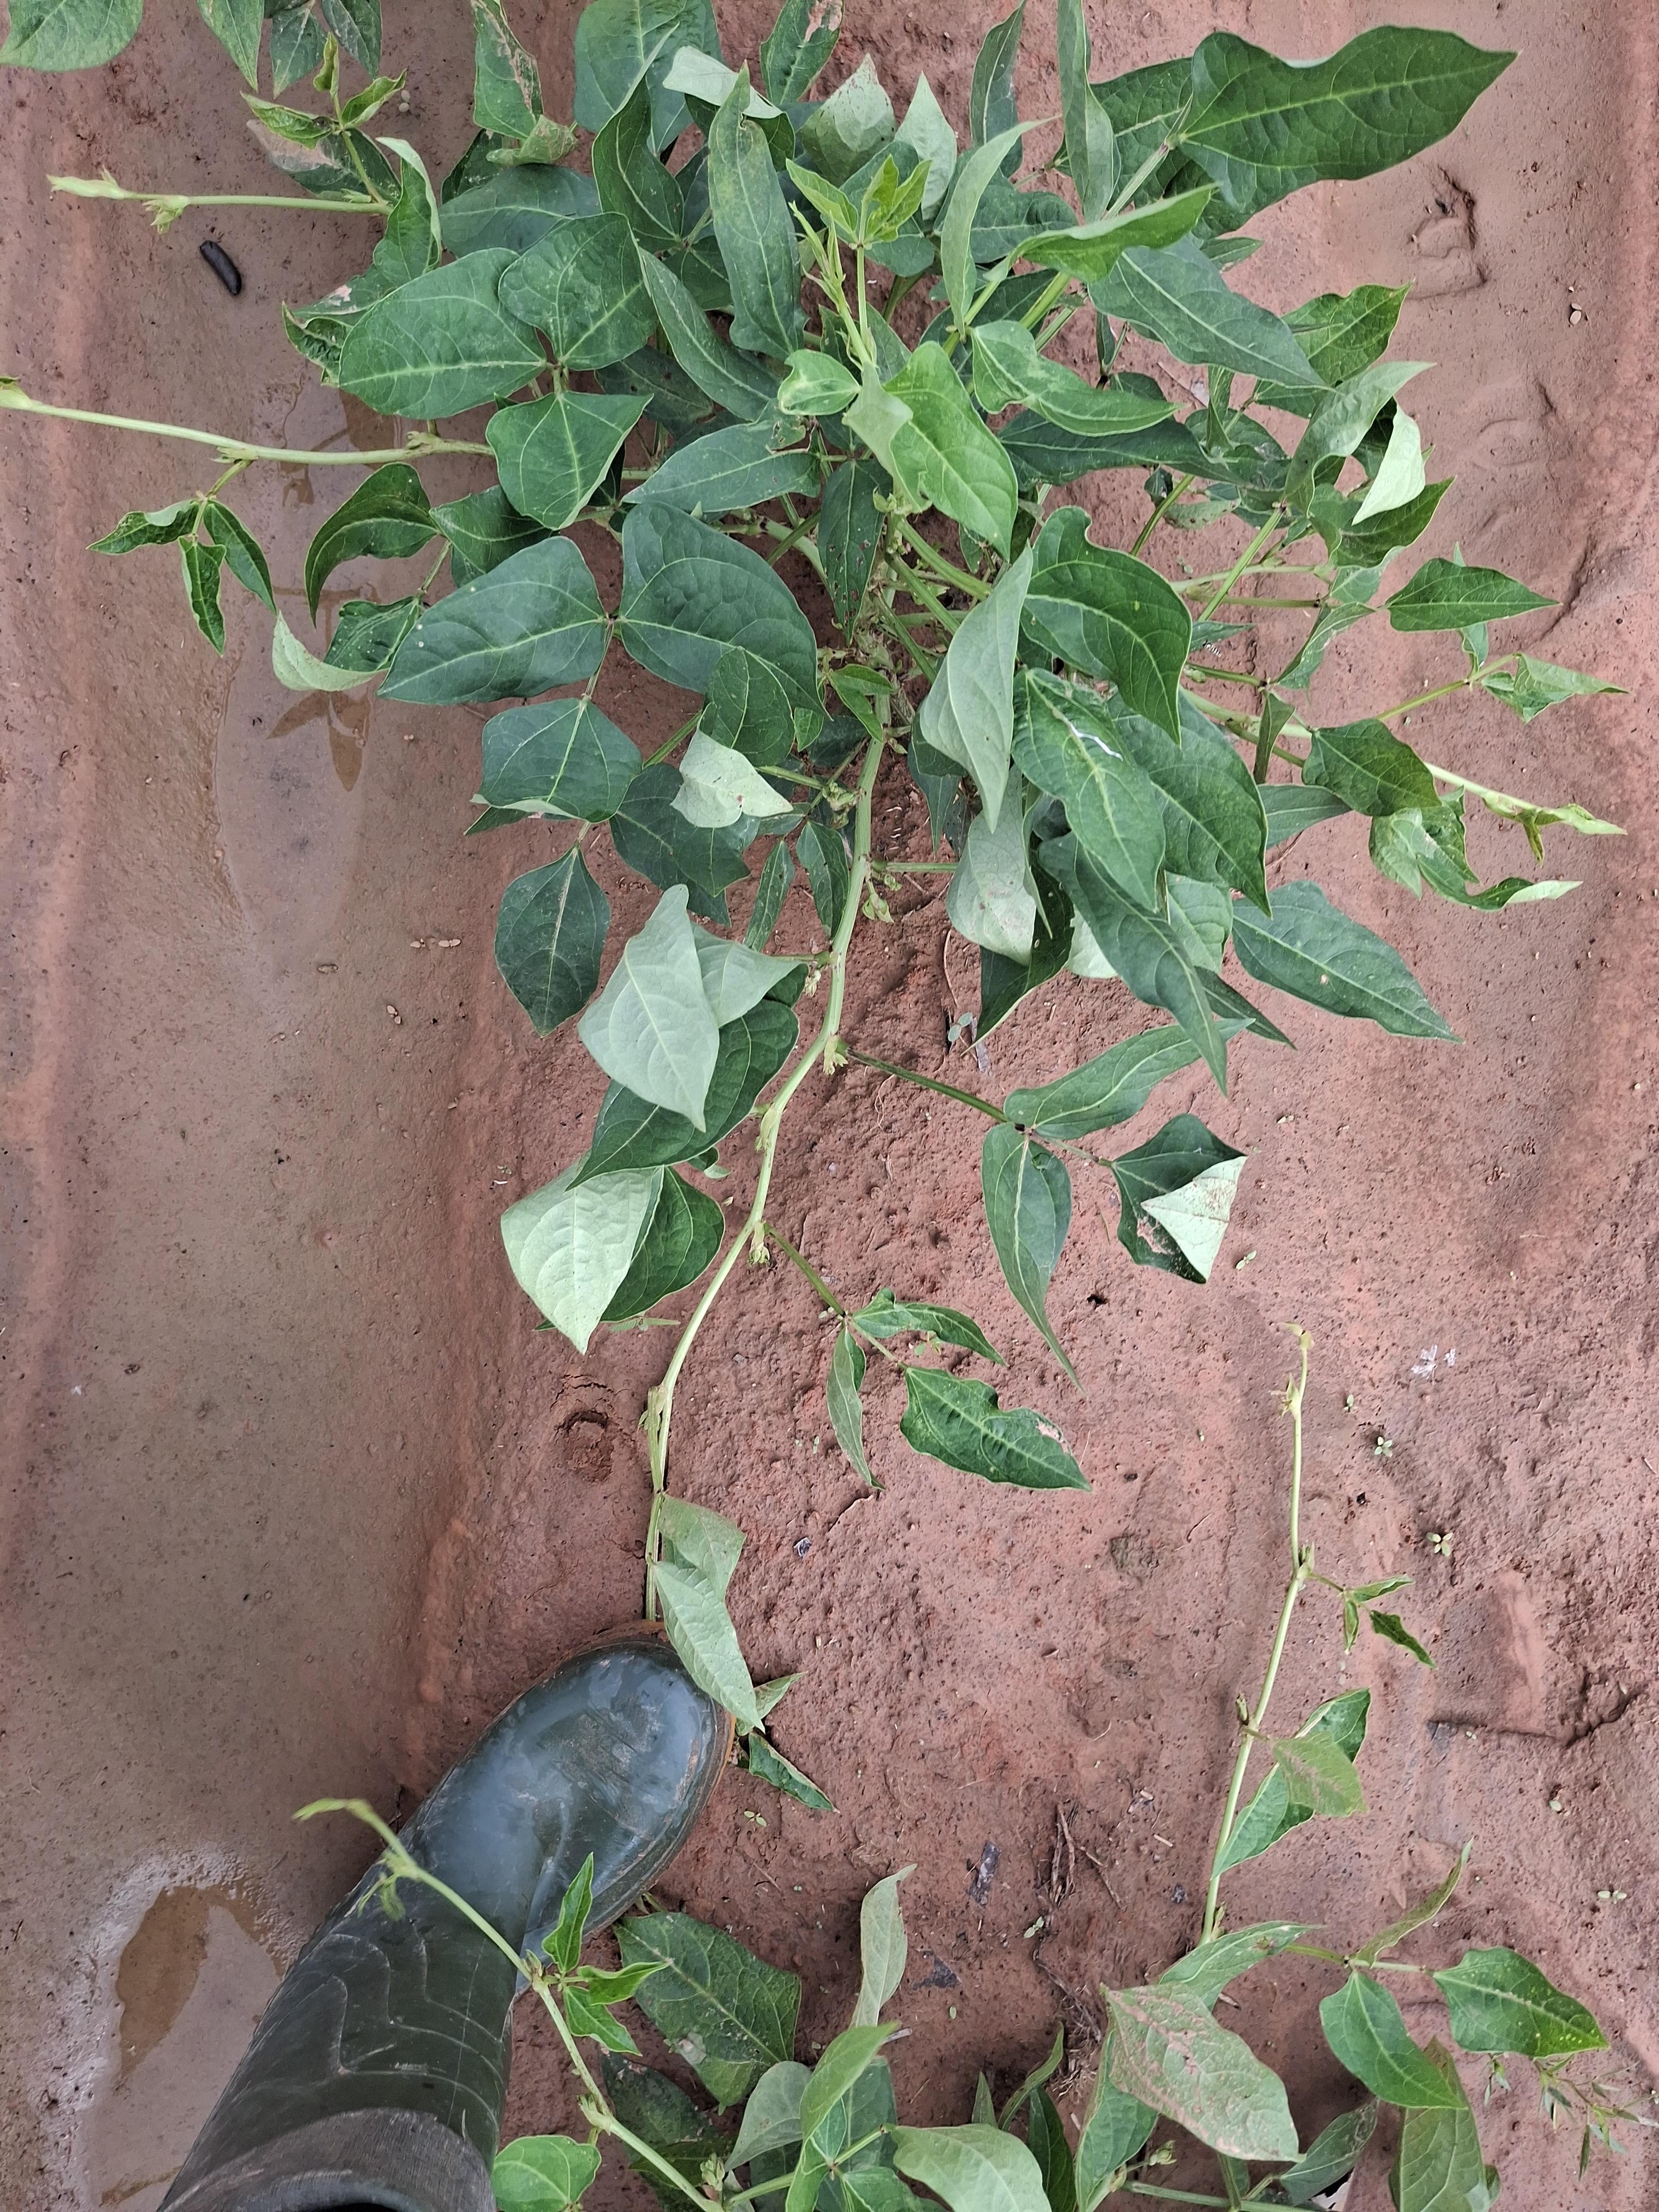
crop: cowpea
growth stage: flowering
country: Nigeria
